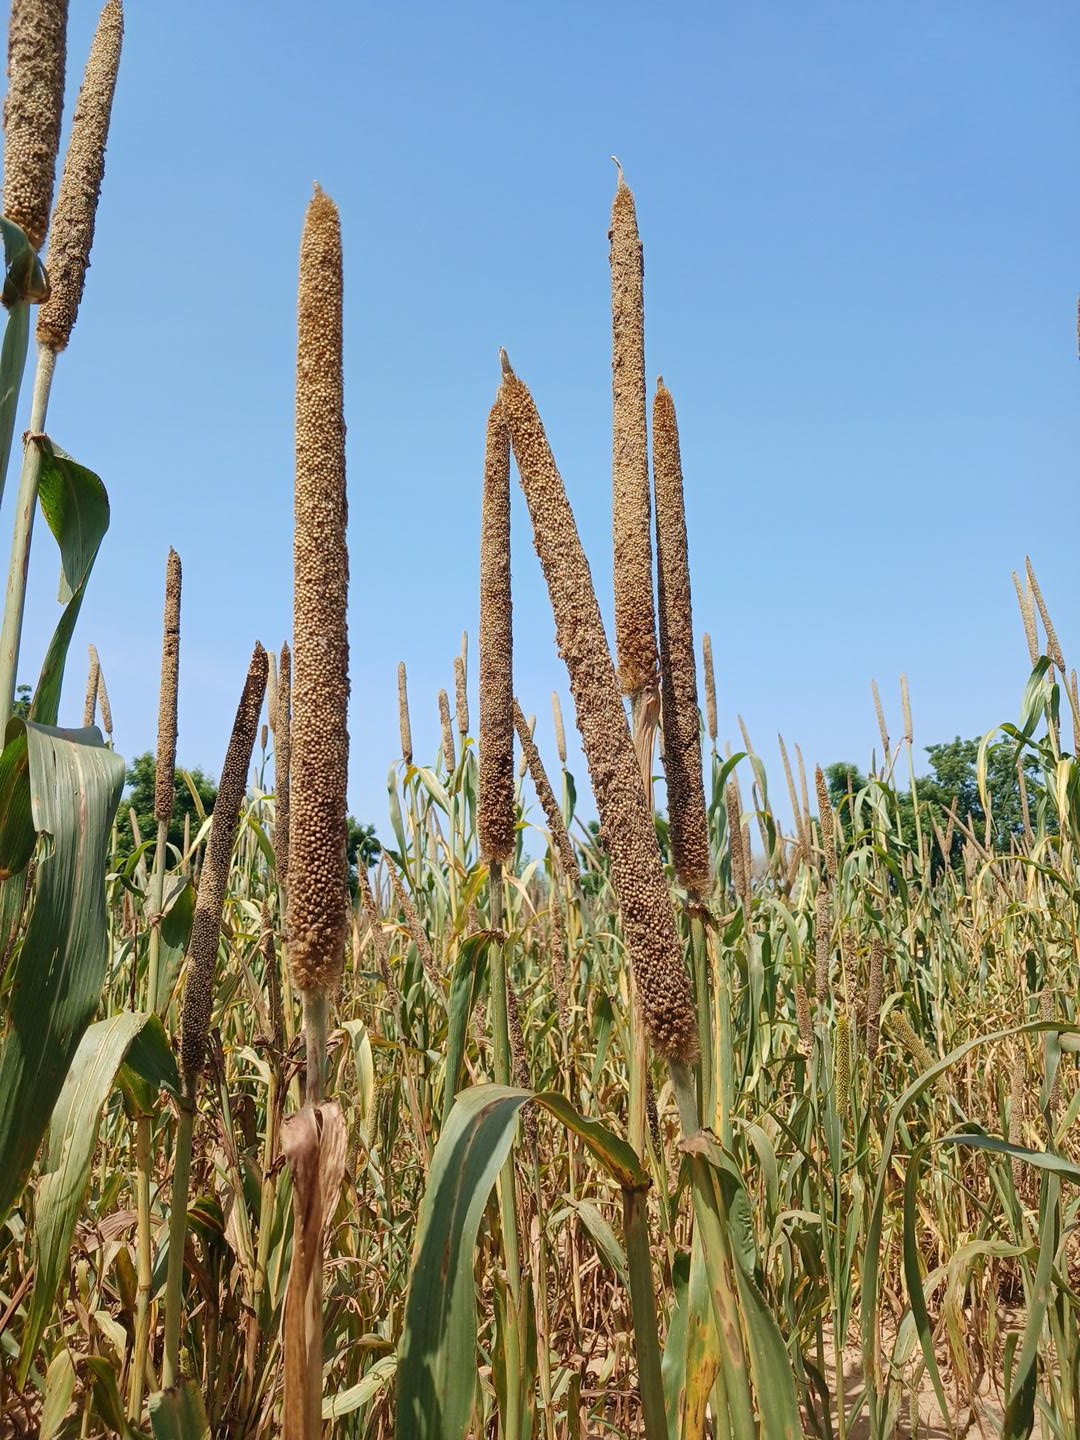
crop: pearl millet
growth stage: maturity
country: Senegal
